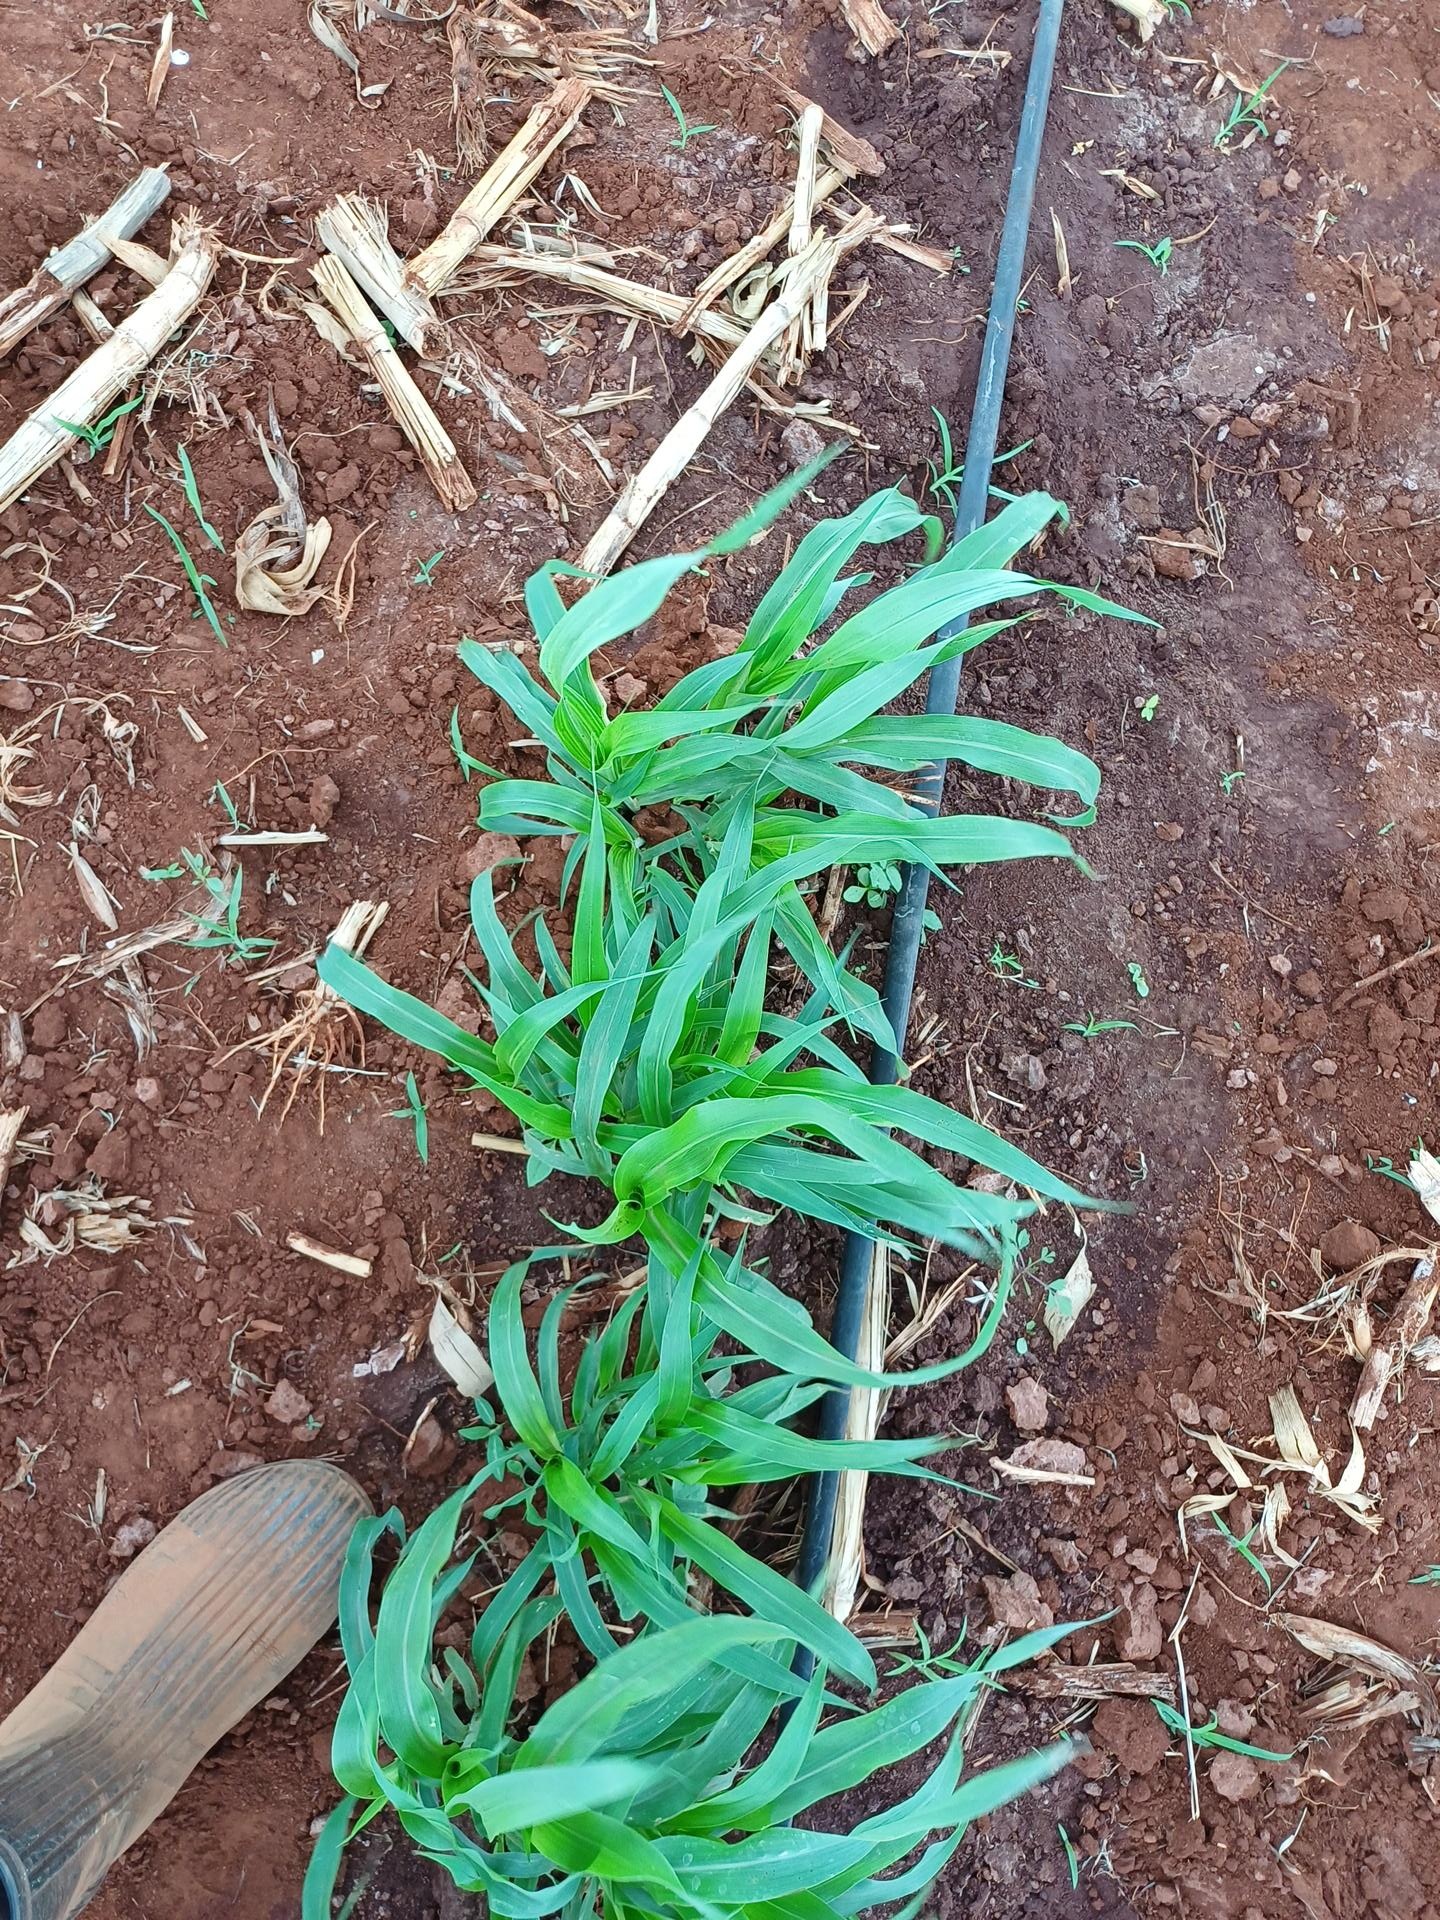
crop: sorghum
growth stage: vegetative
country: Kenya
